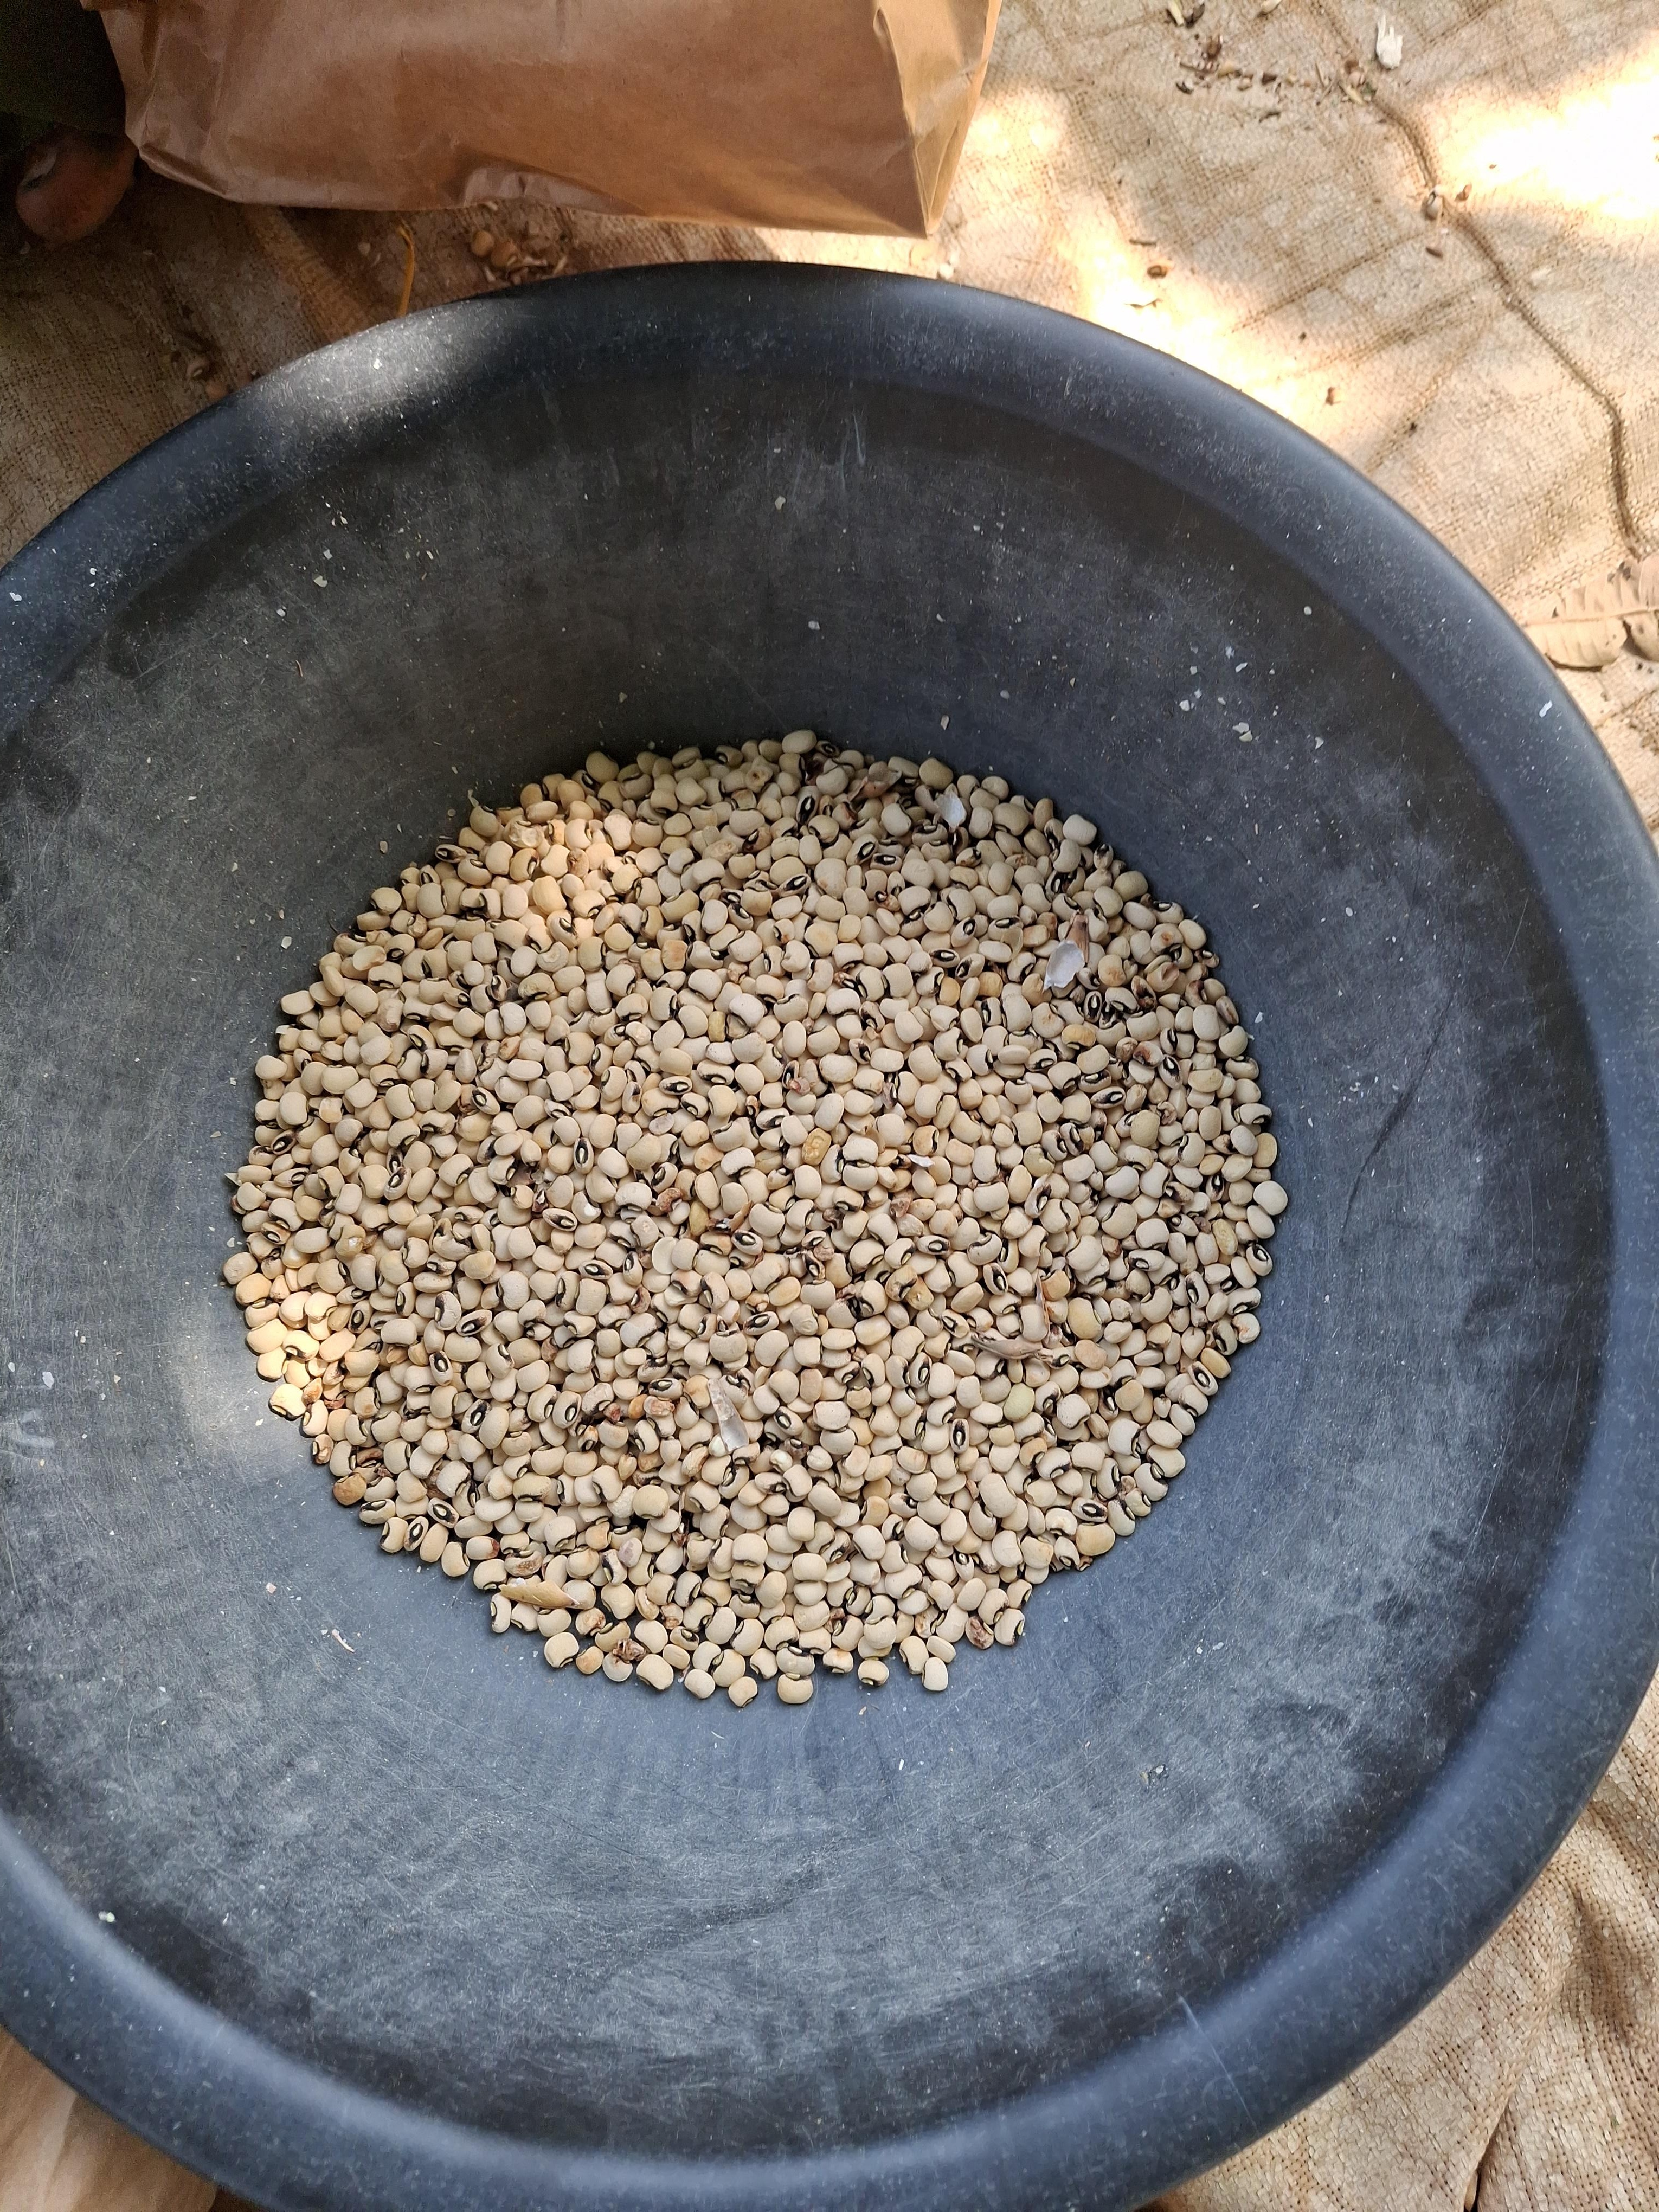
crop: cowpea
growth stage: harvest
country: Nigeria
